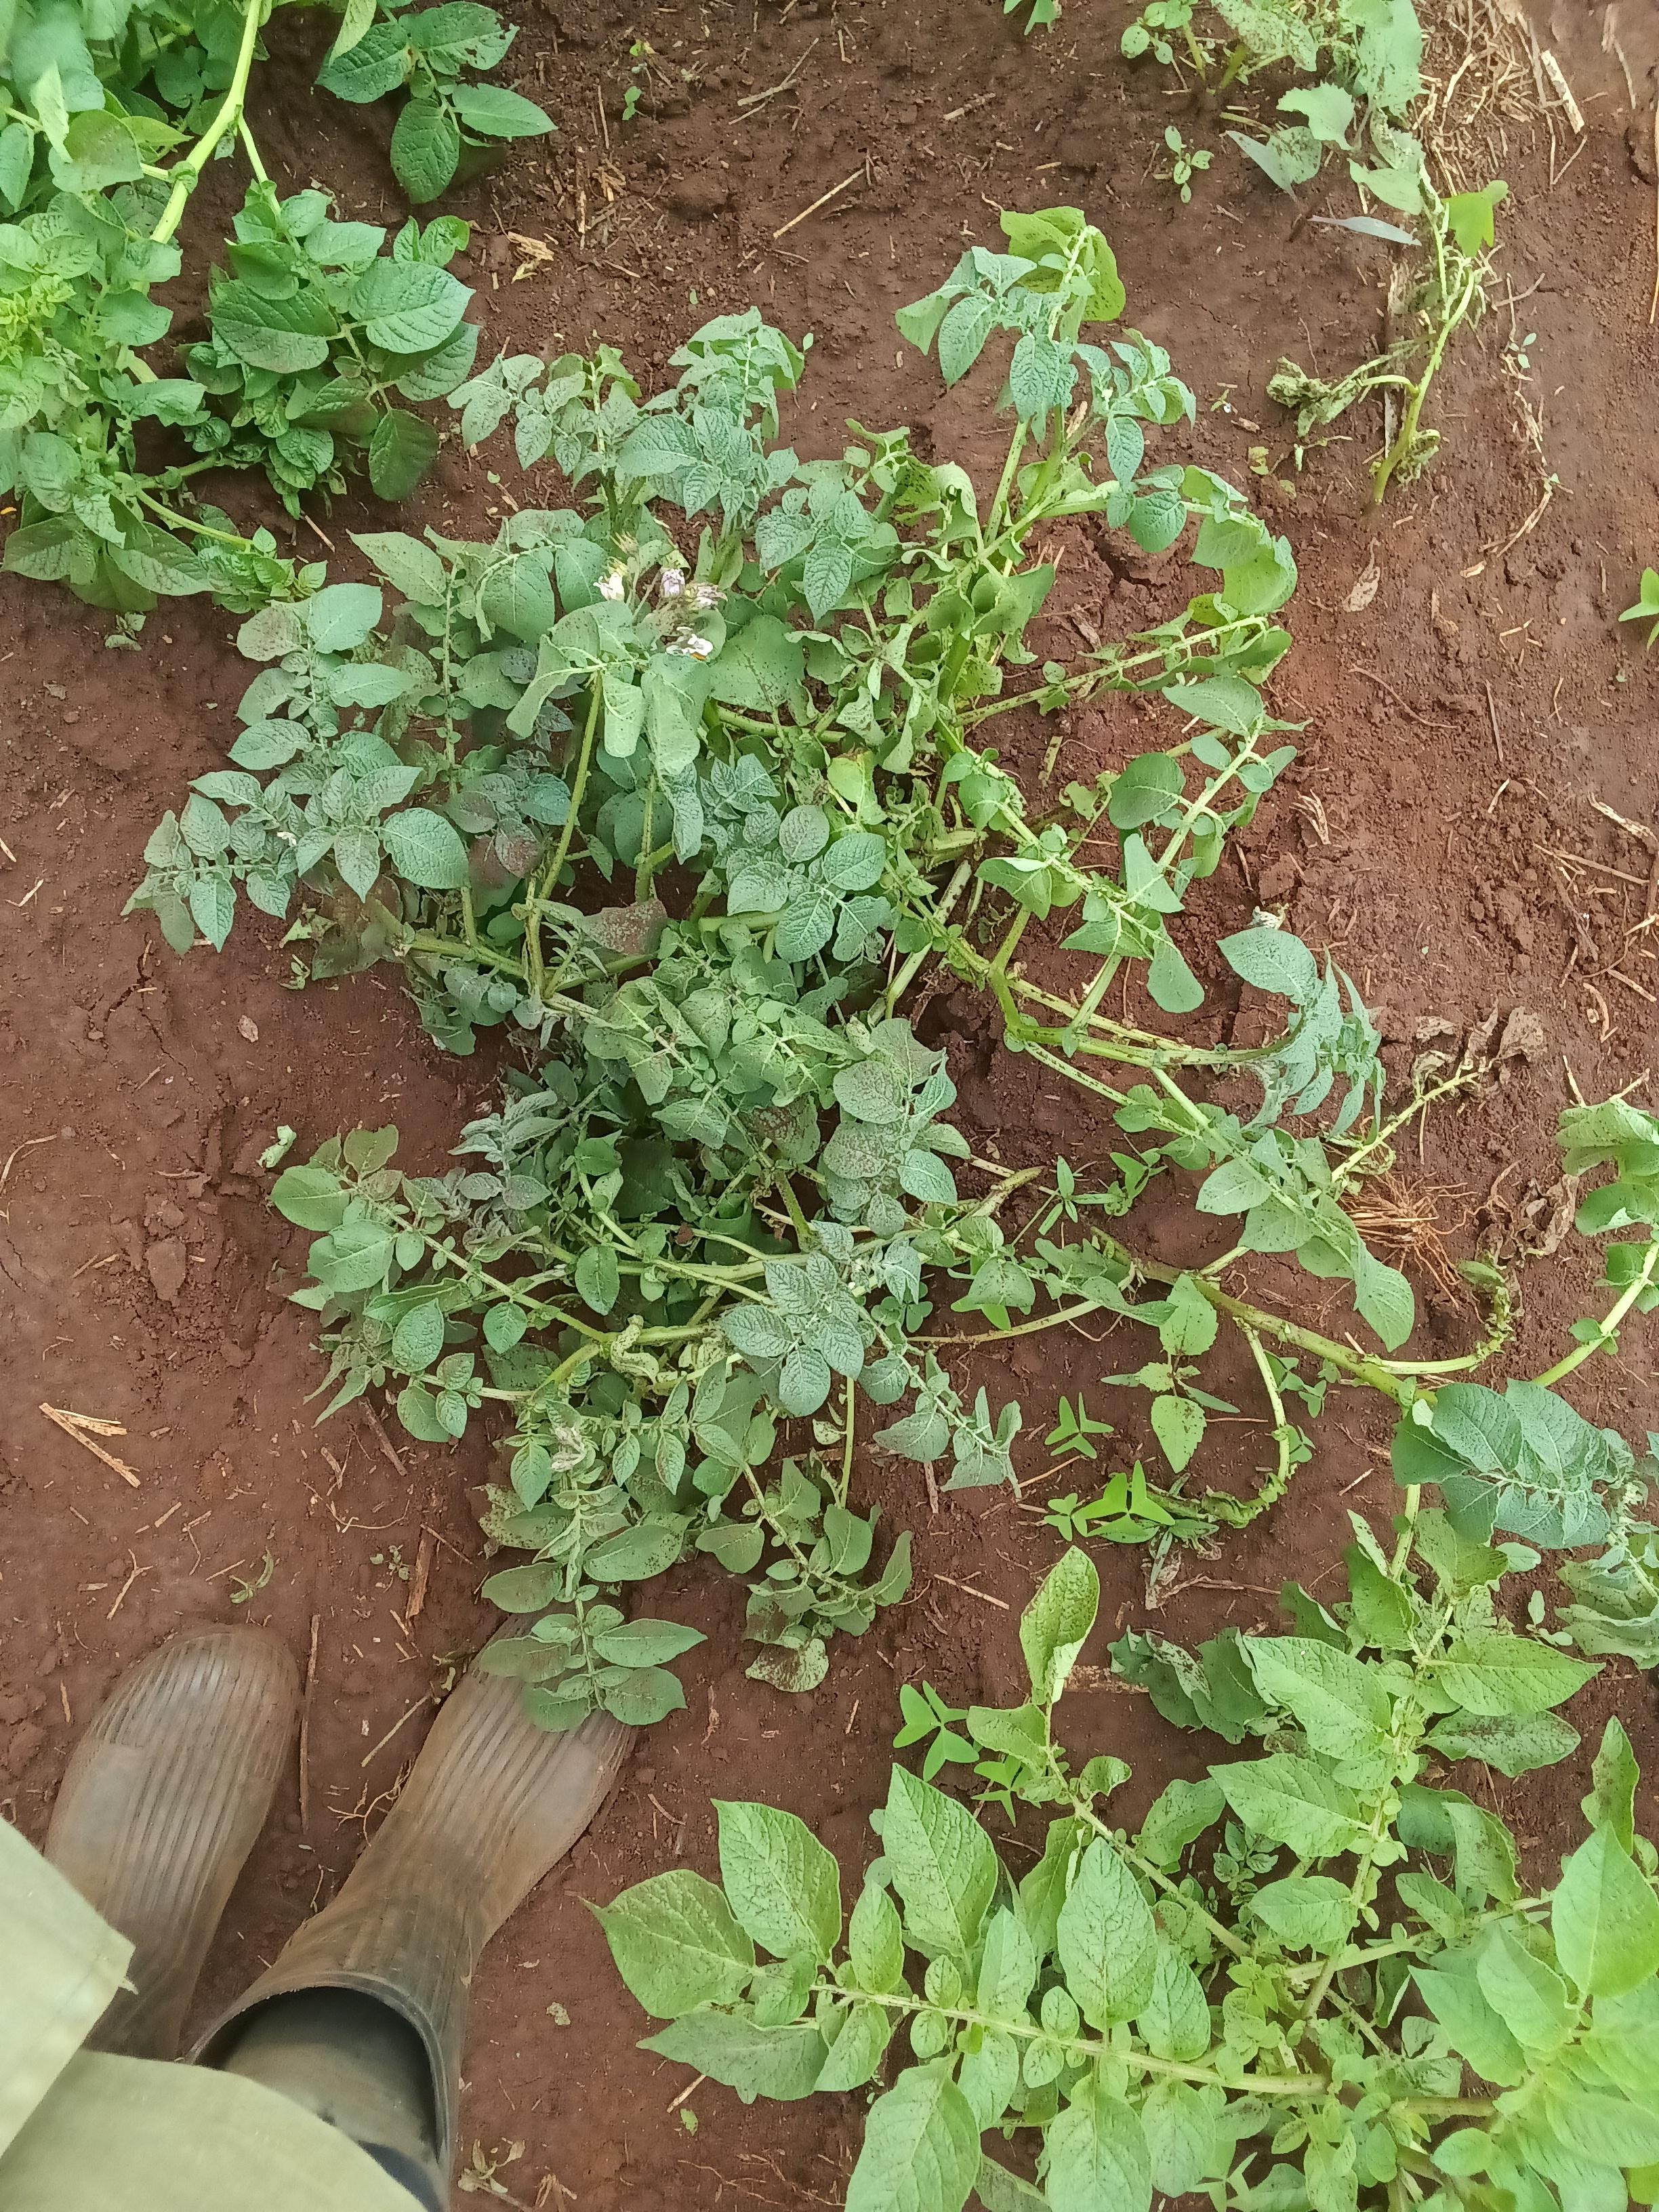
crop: potato
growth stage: flowering
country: Kenya
